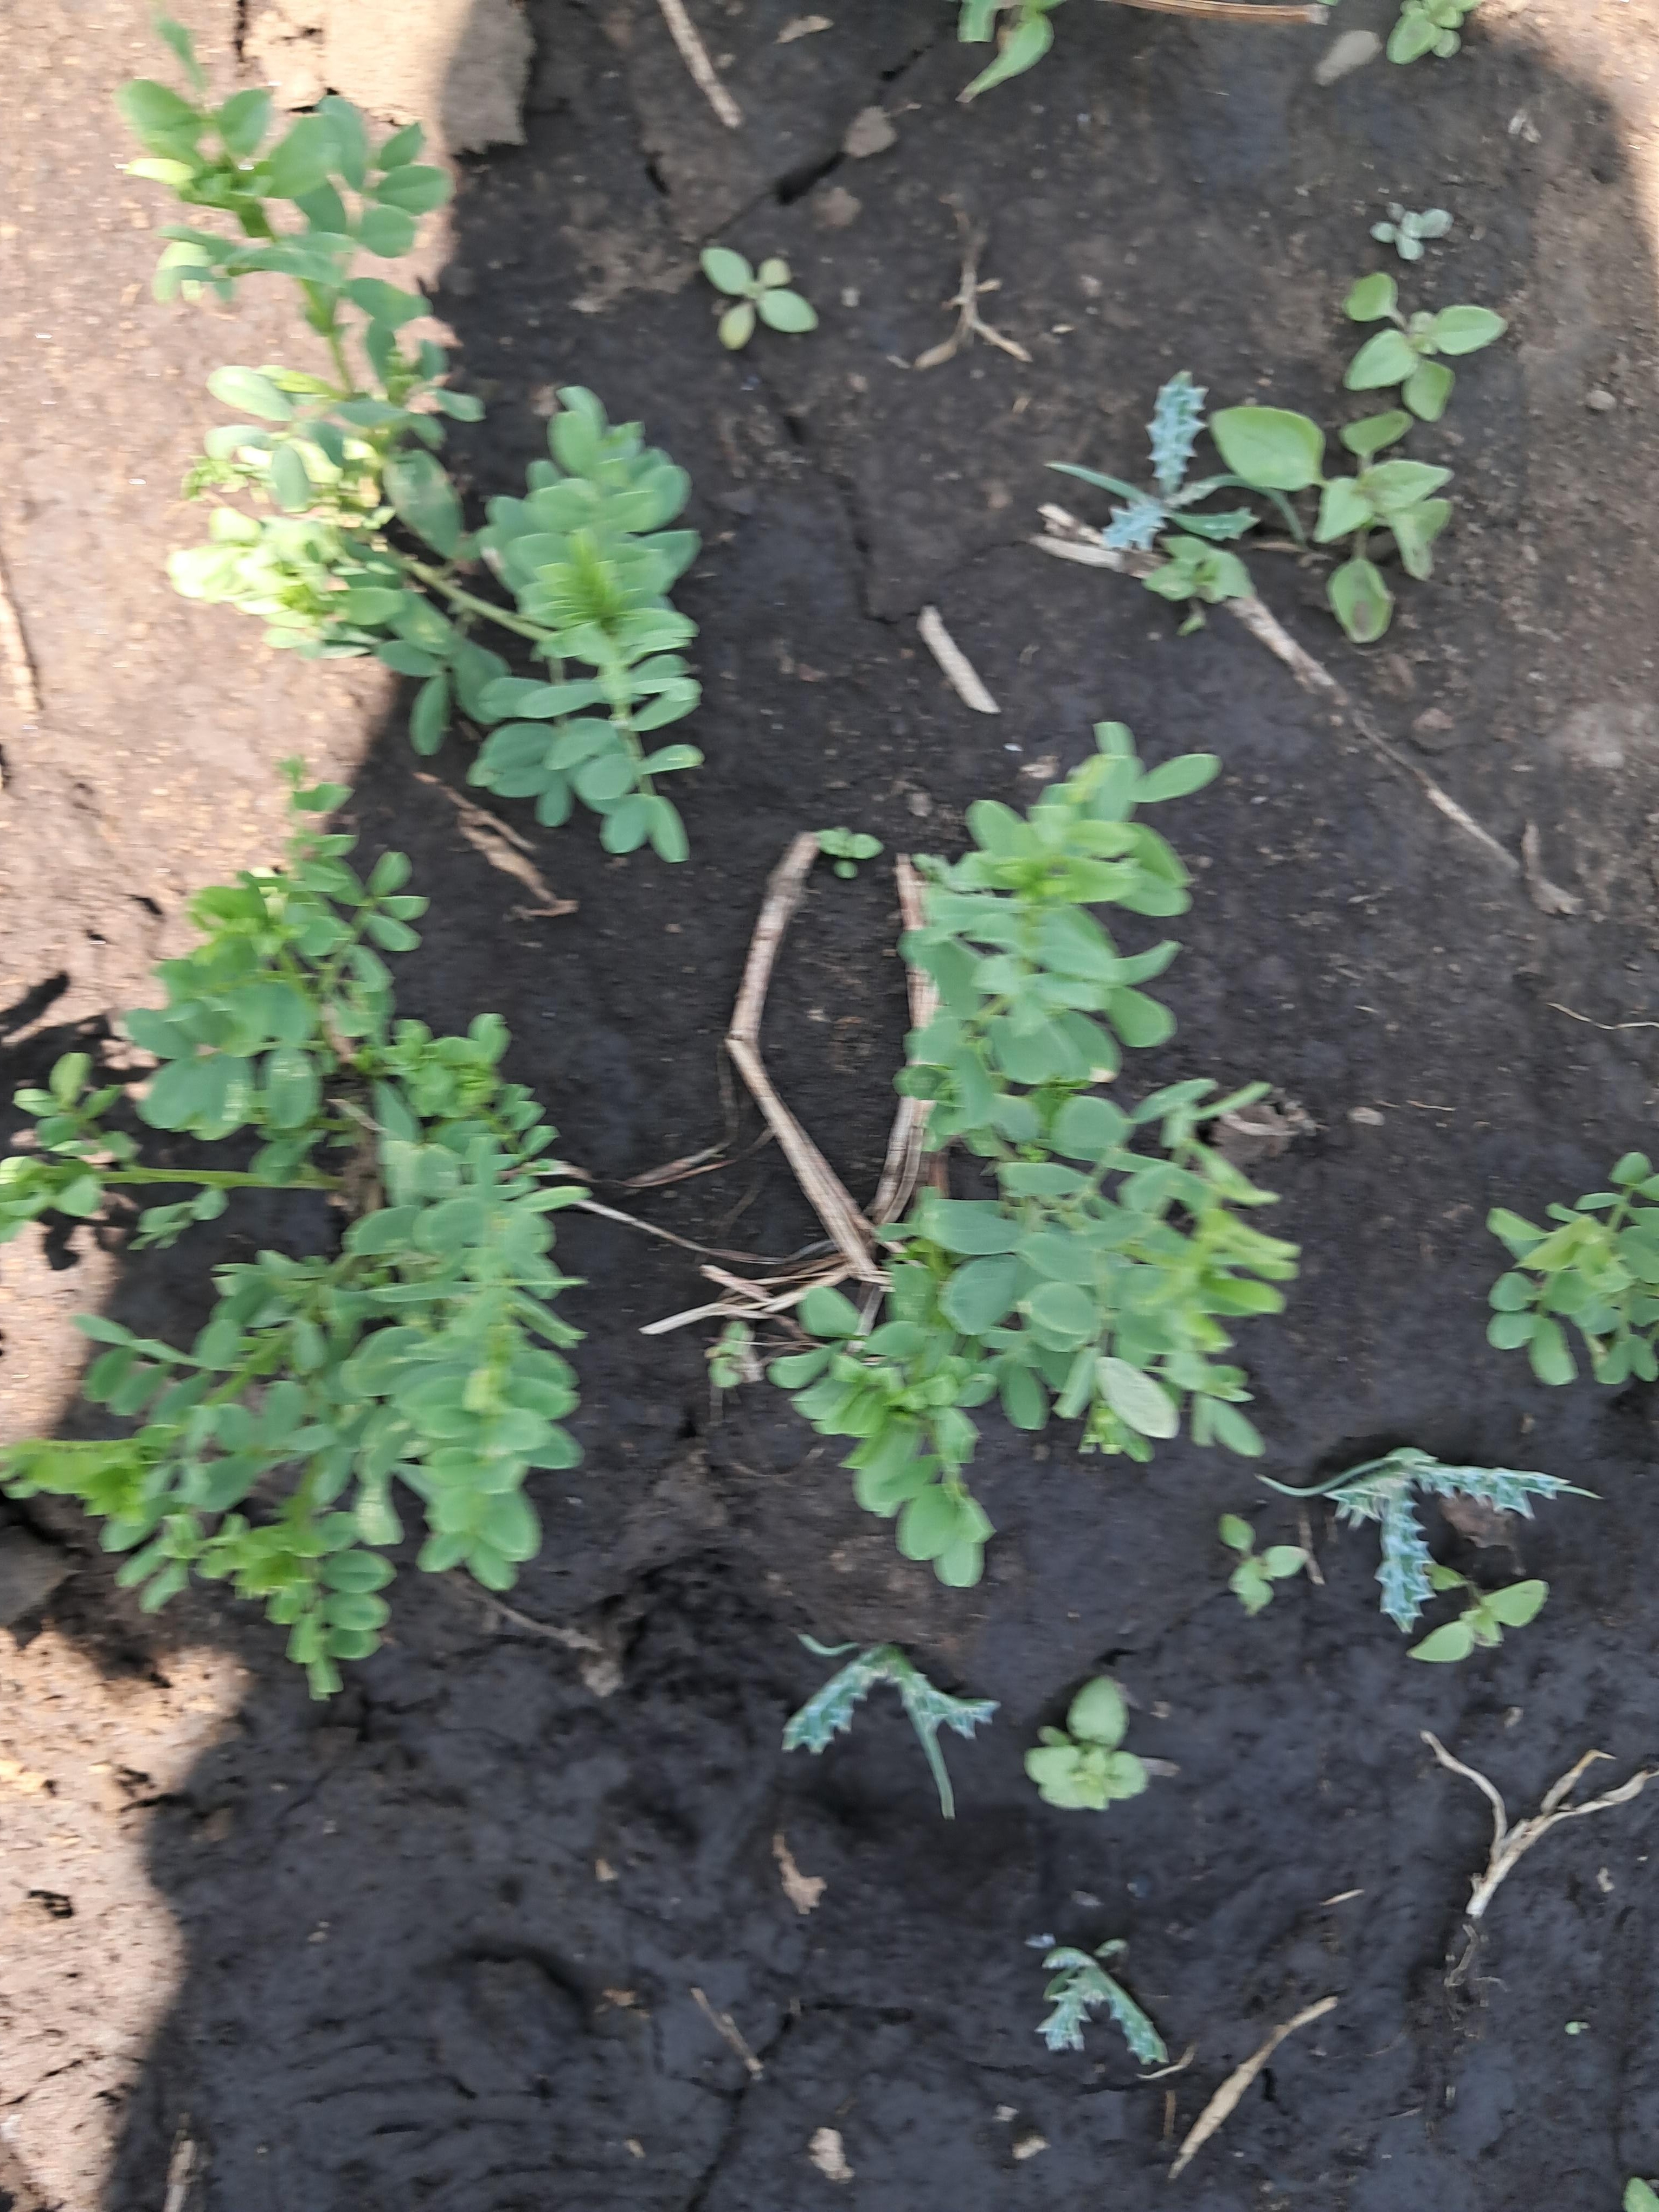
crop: lentil
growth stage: vegetative
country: Tanzania
